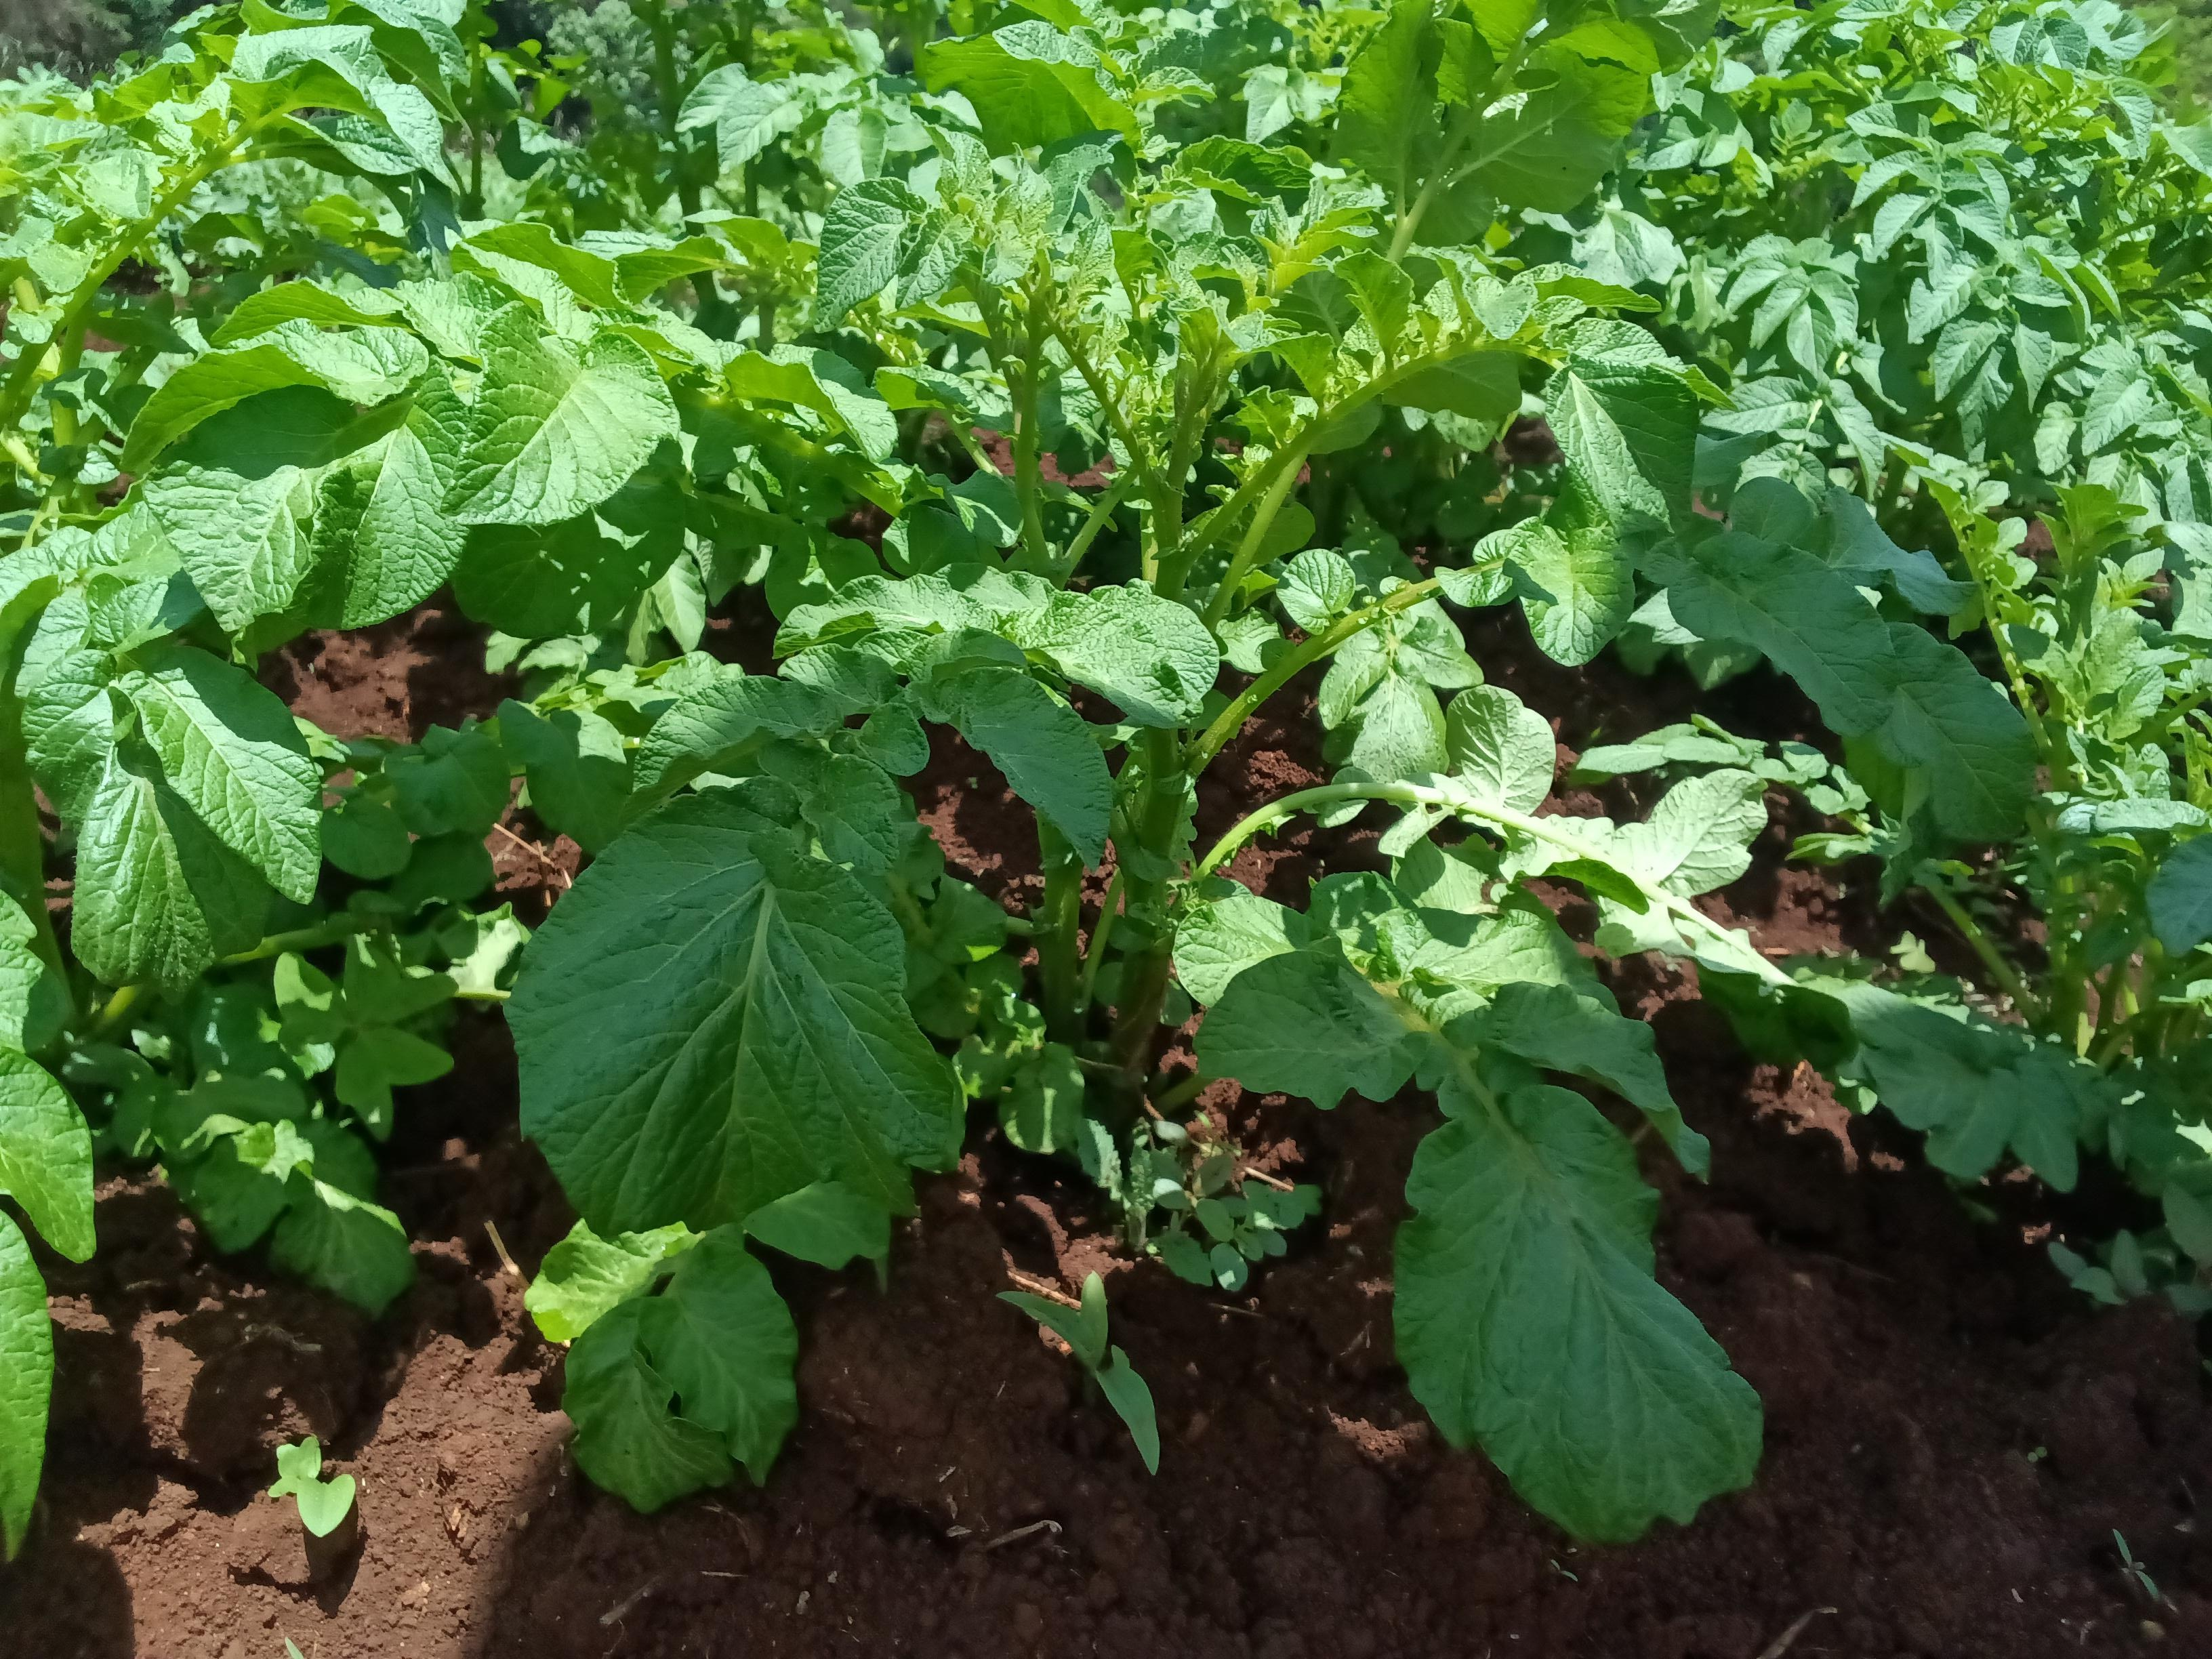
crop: potato
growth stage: vegetative
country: Kenya
